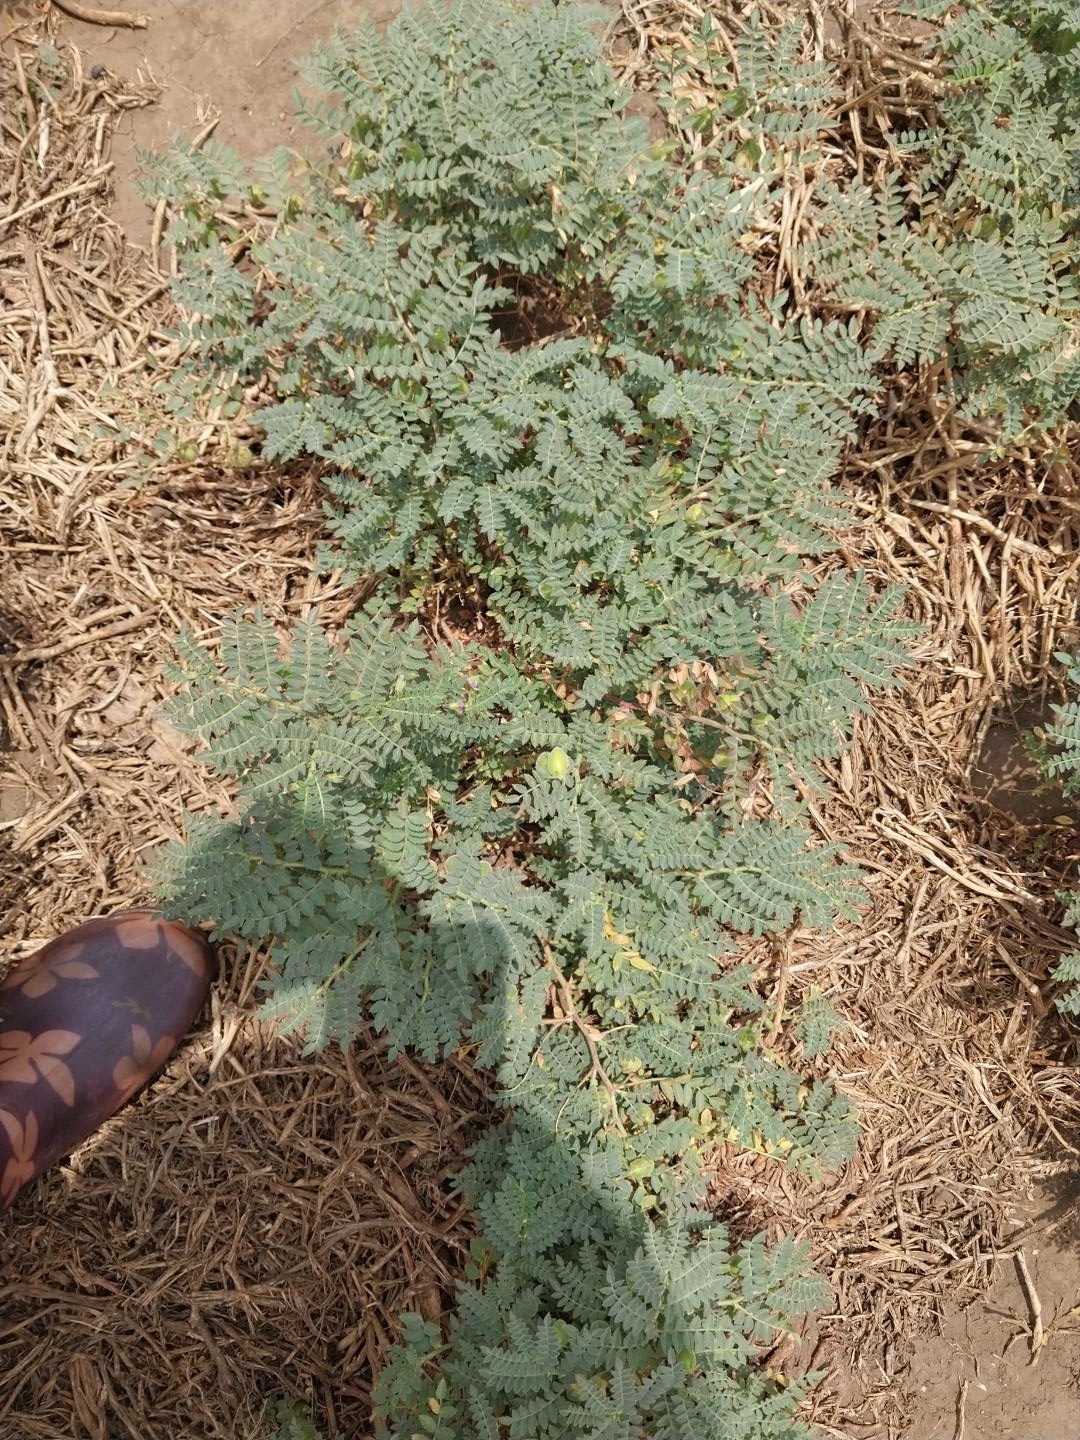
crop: chickpea
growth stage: development pod
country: Tanzania
